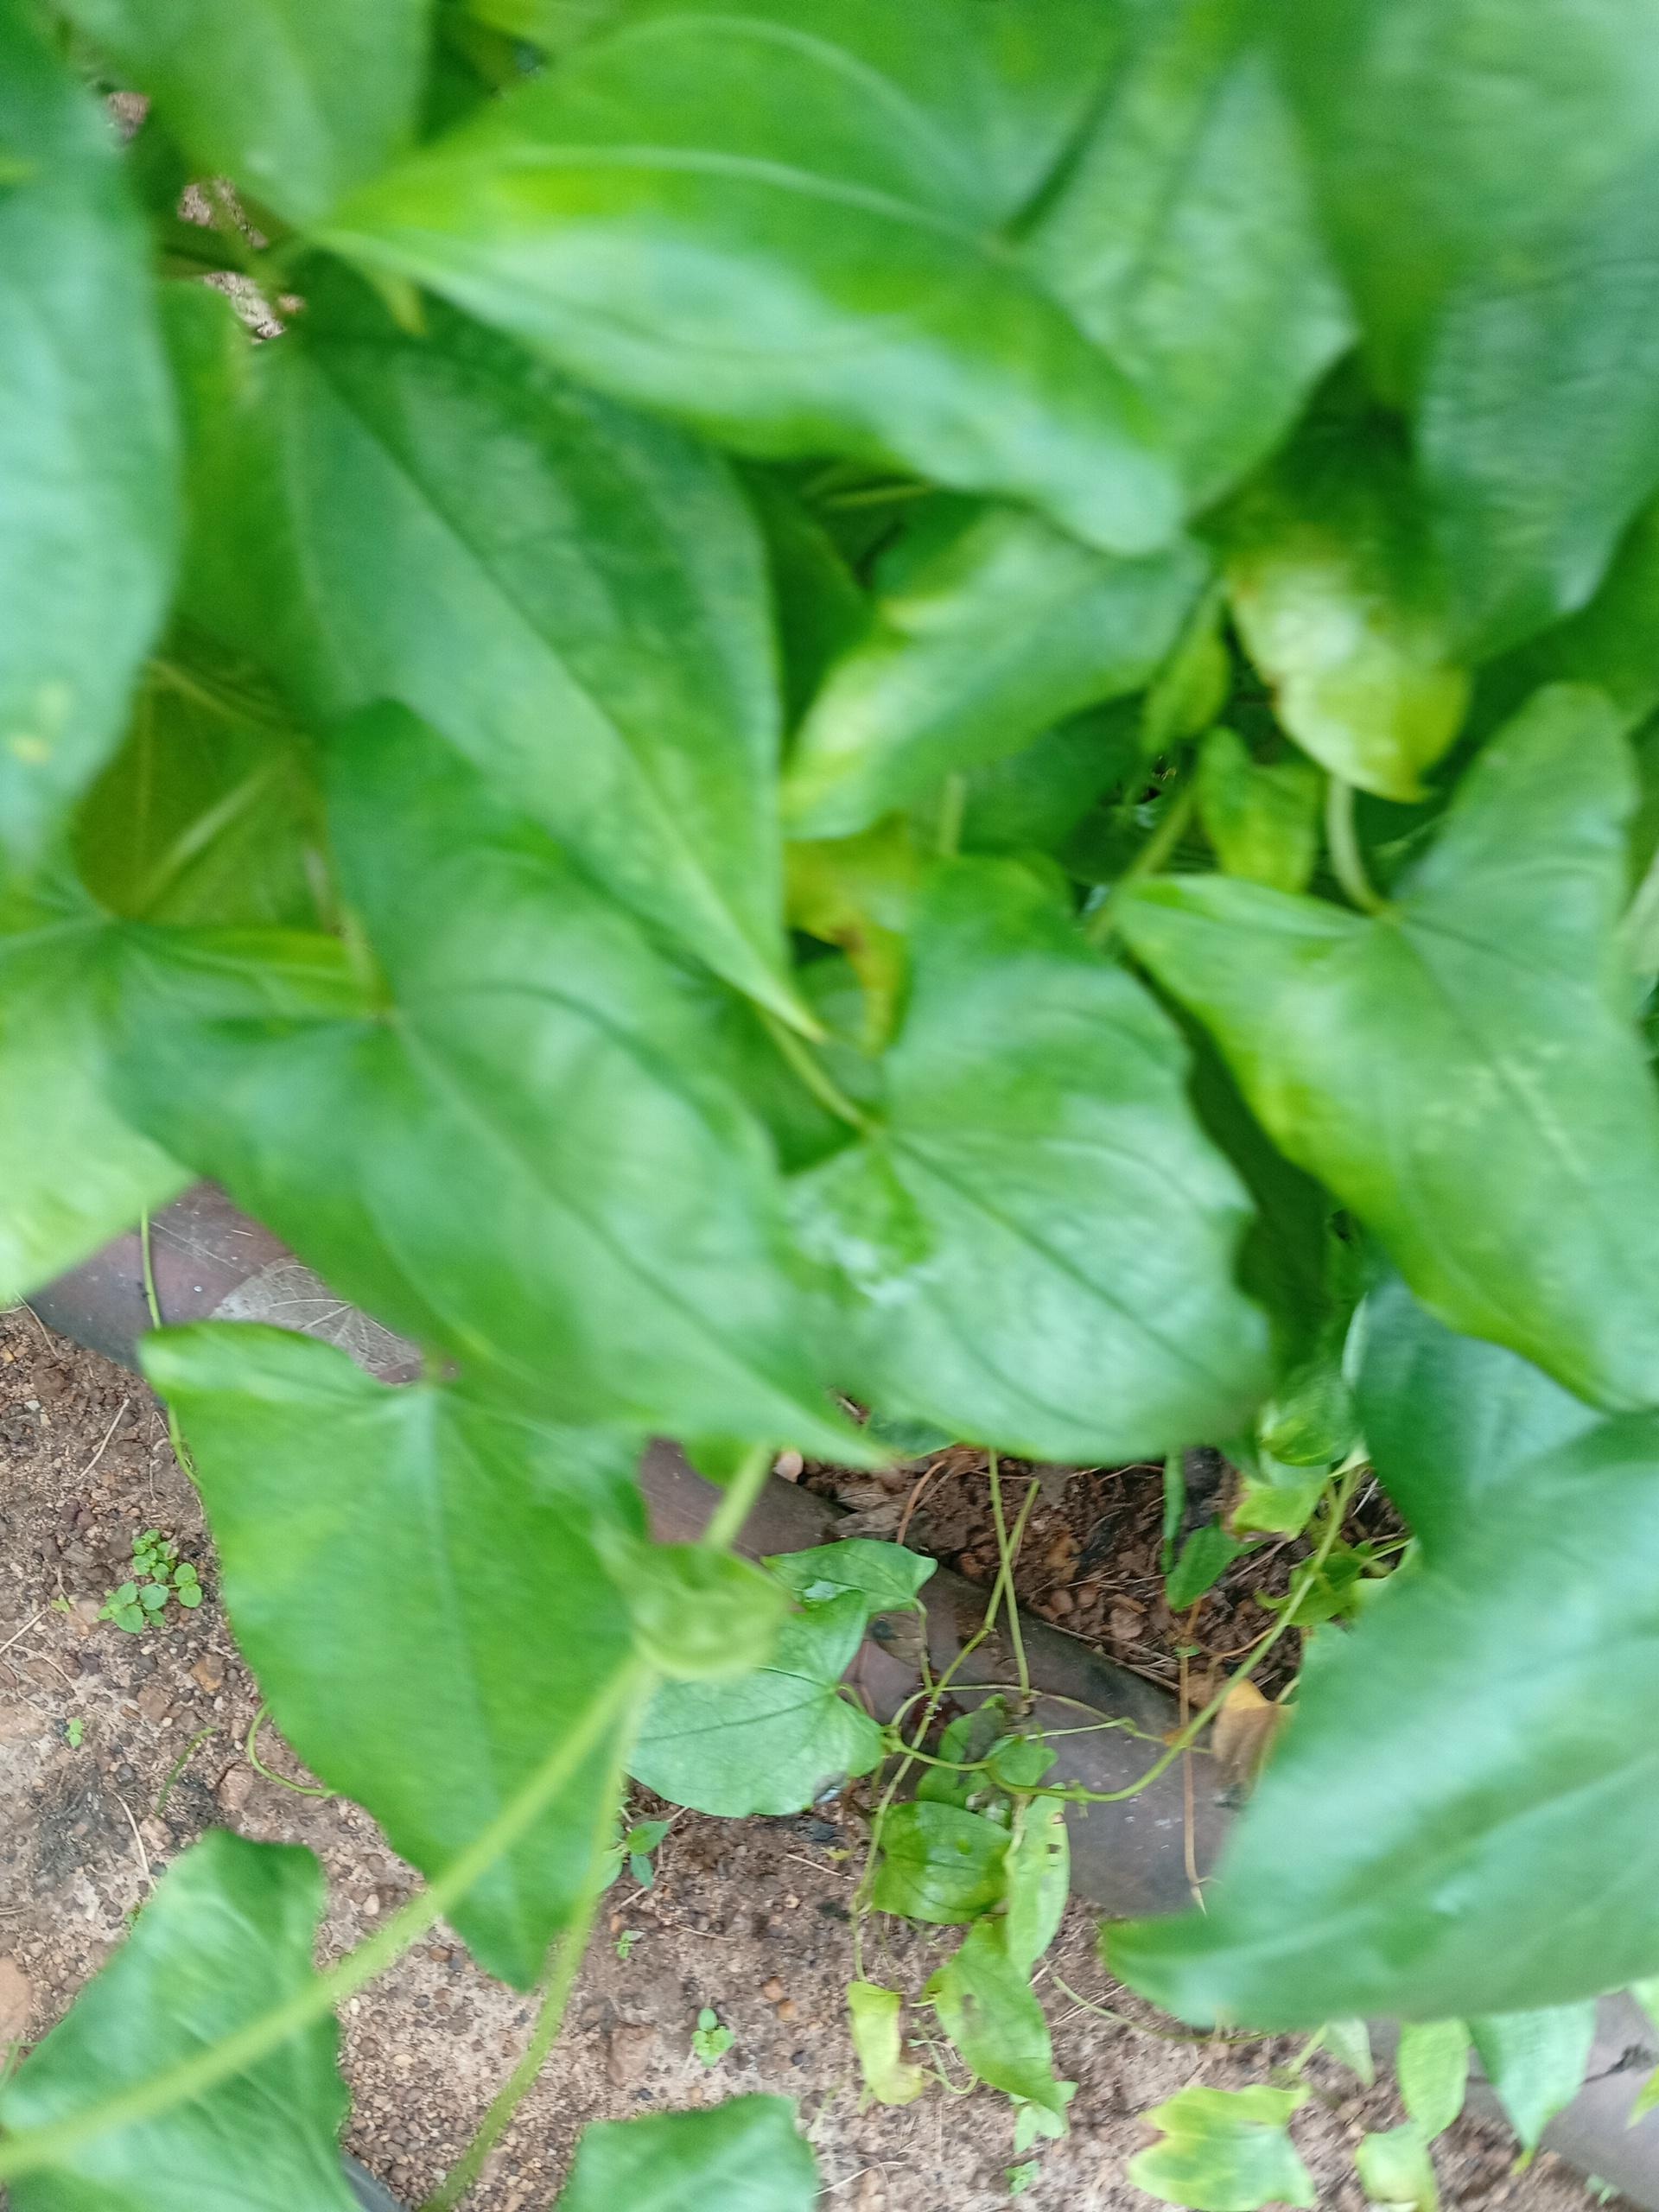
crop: yam
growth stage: vegetative
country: Nigeria
